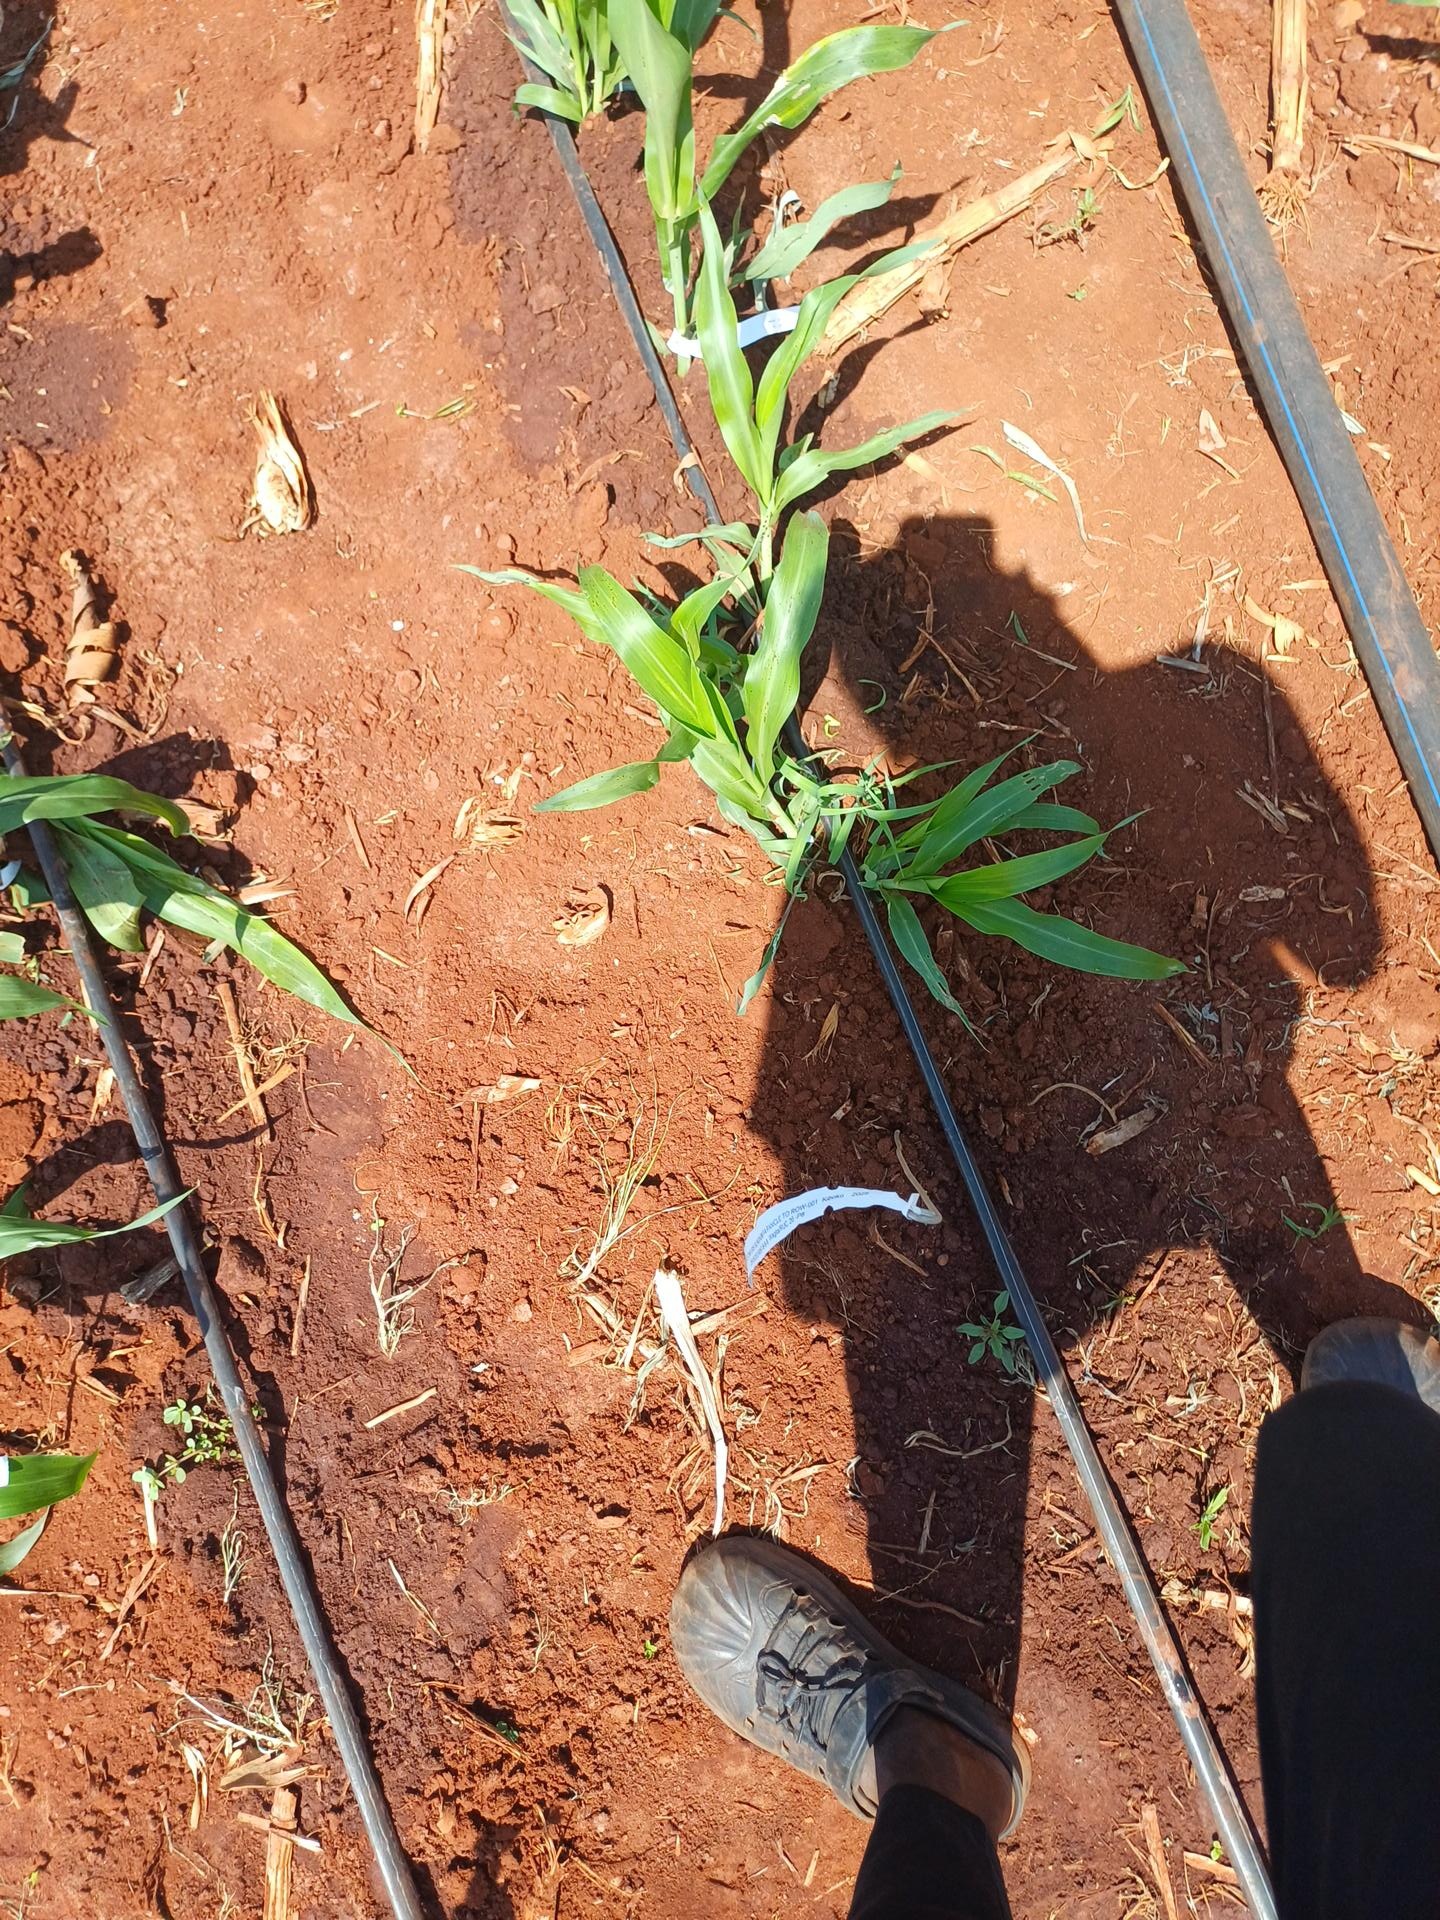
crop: sorghum
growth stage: vegetative
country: Kenya
